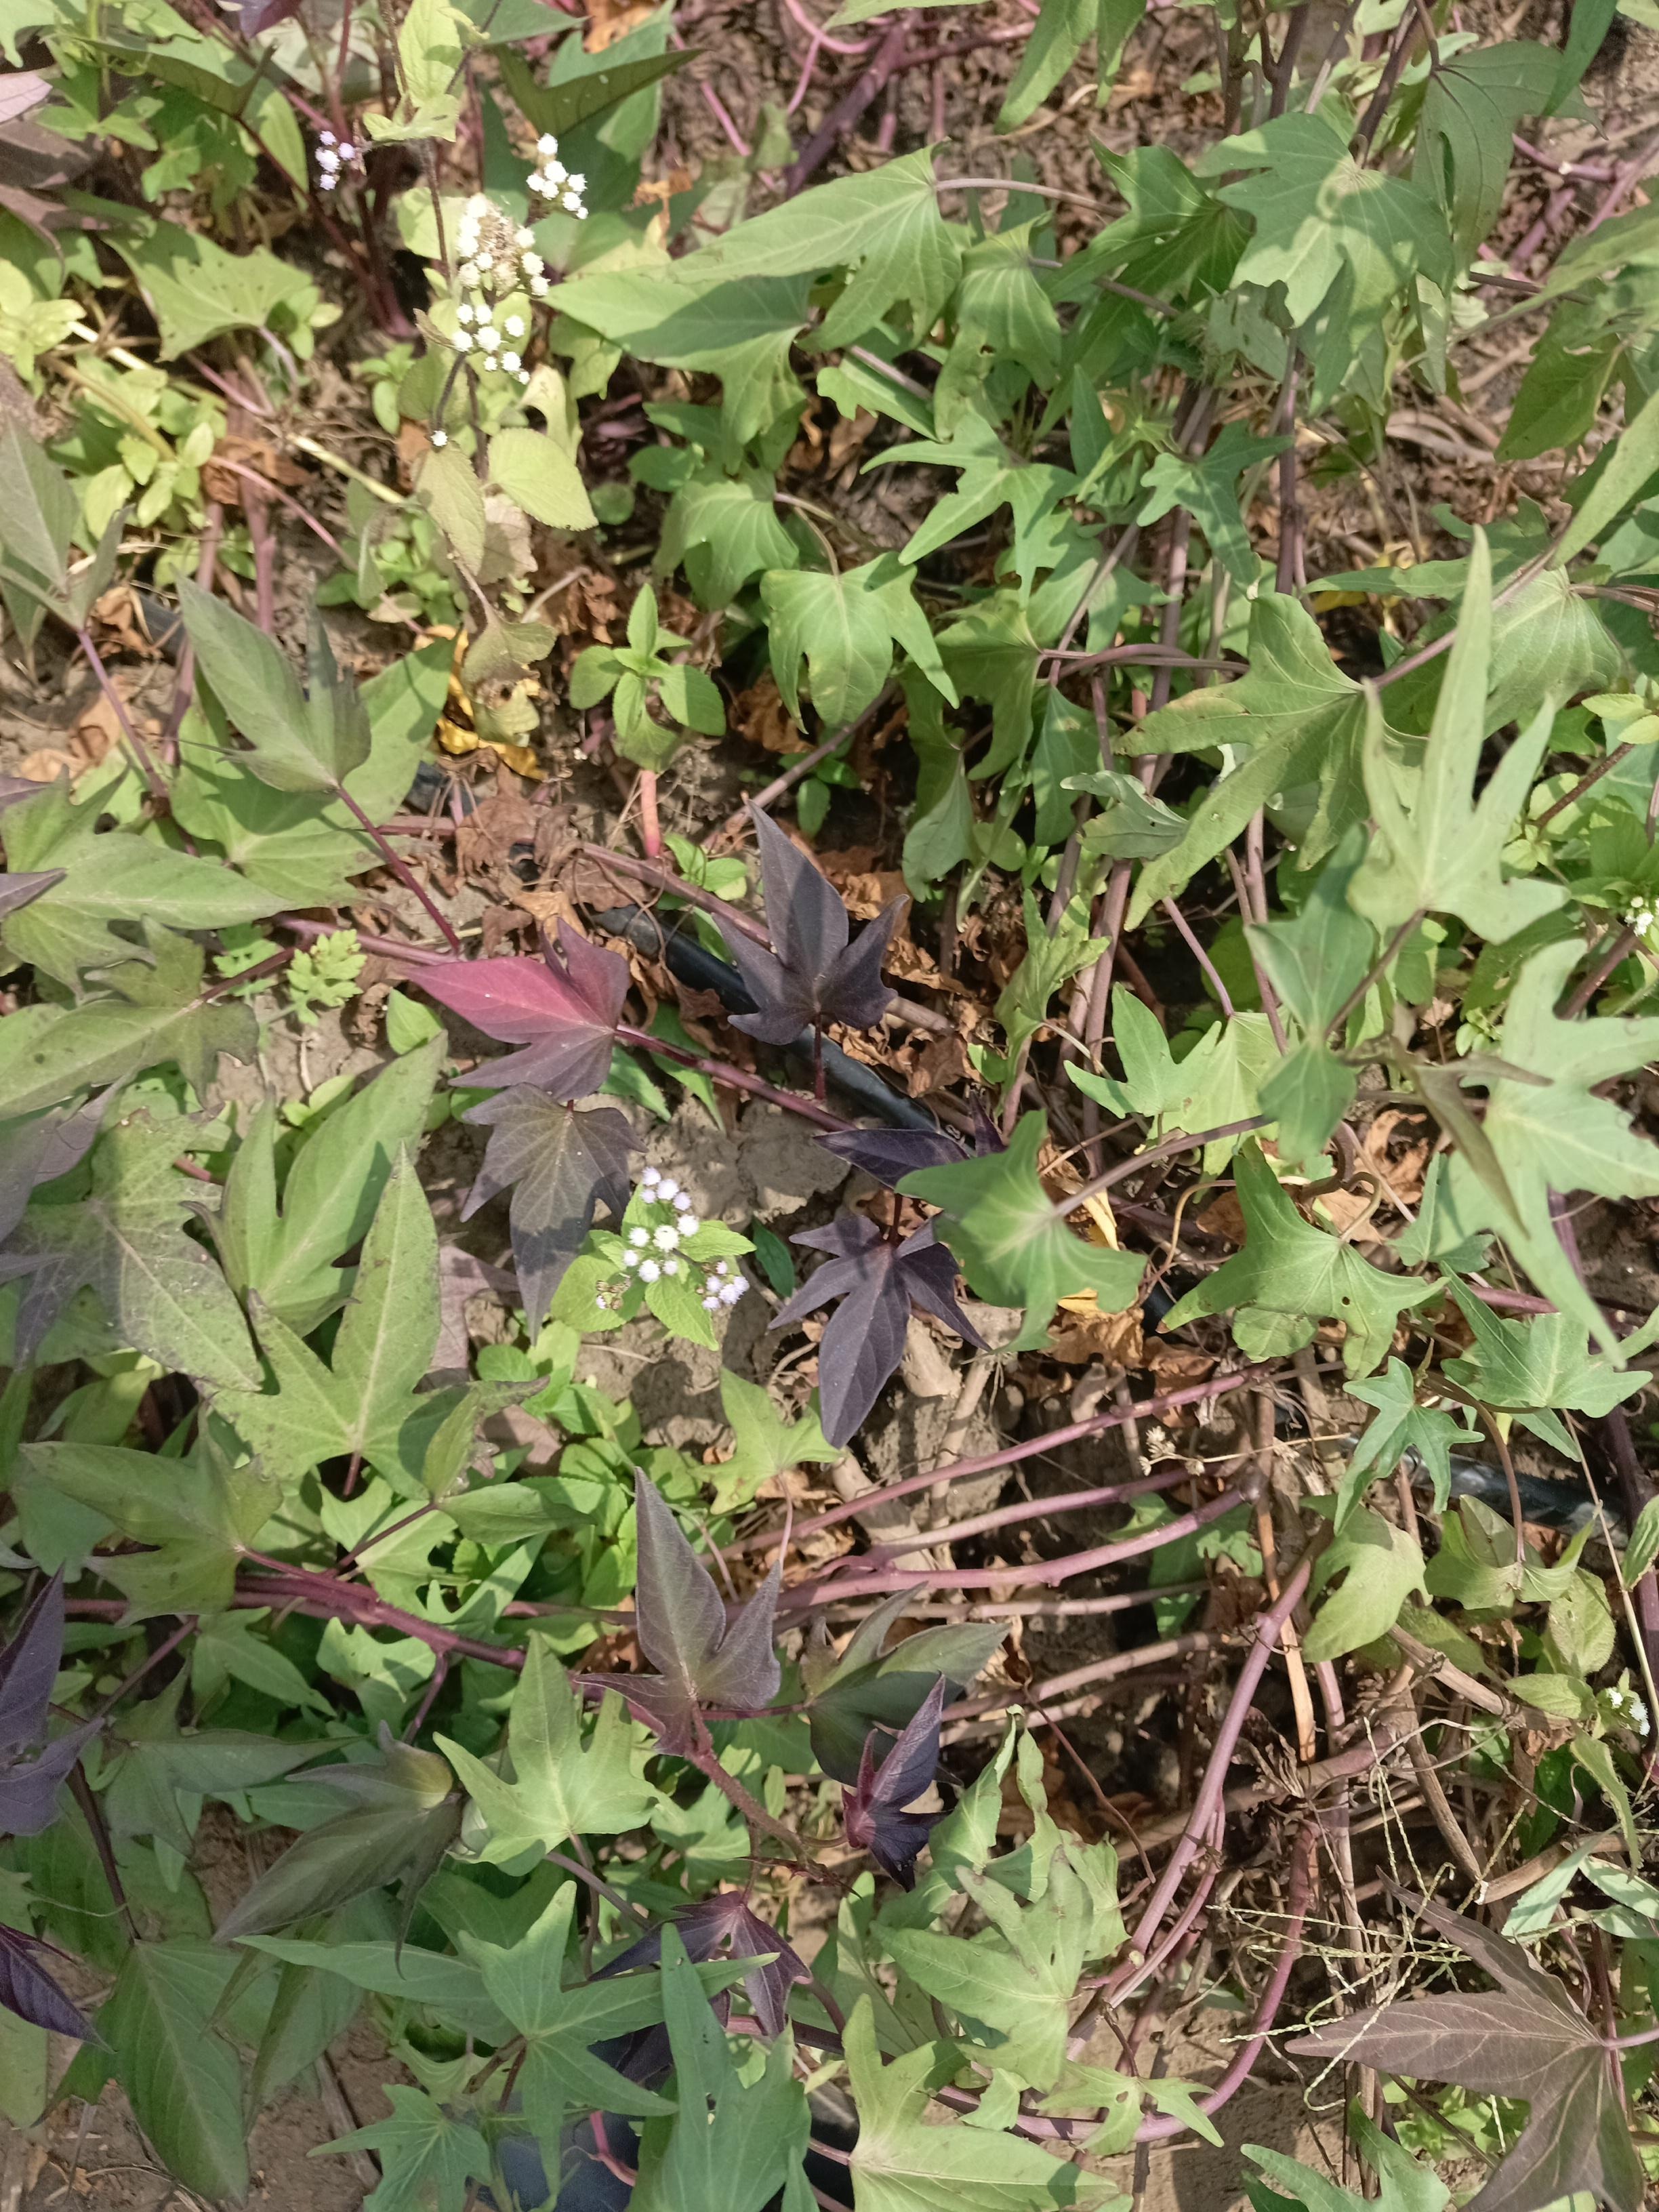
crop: sweet potato
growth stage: flowering
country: Tanzania
